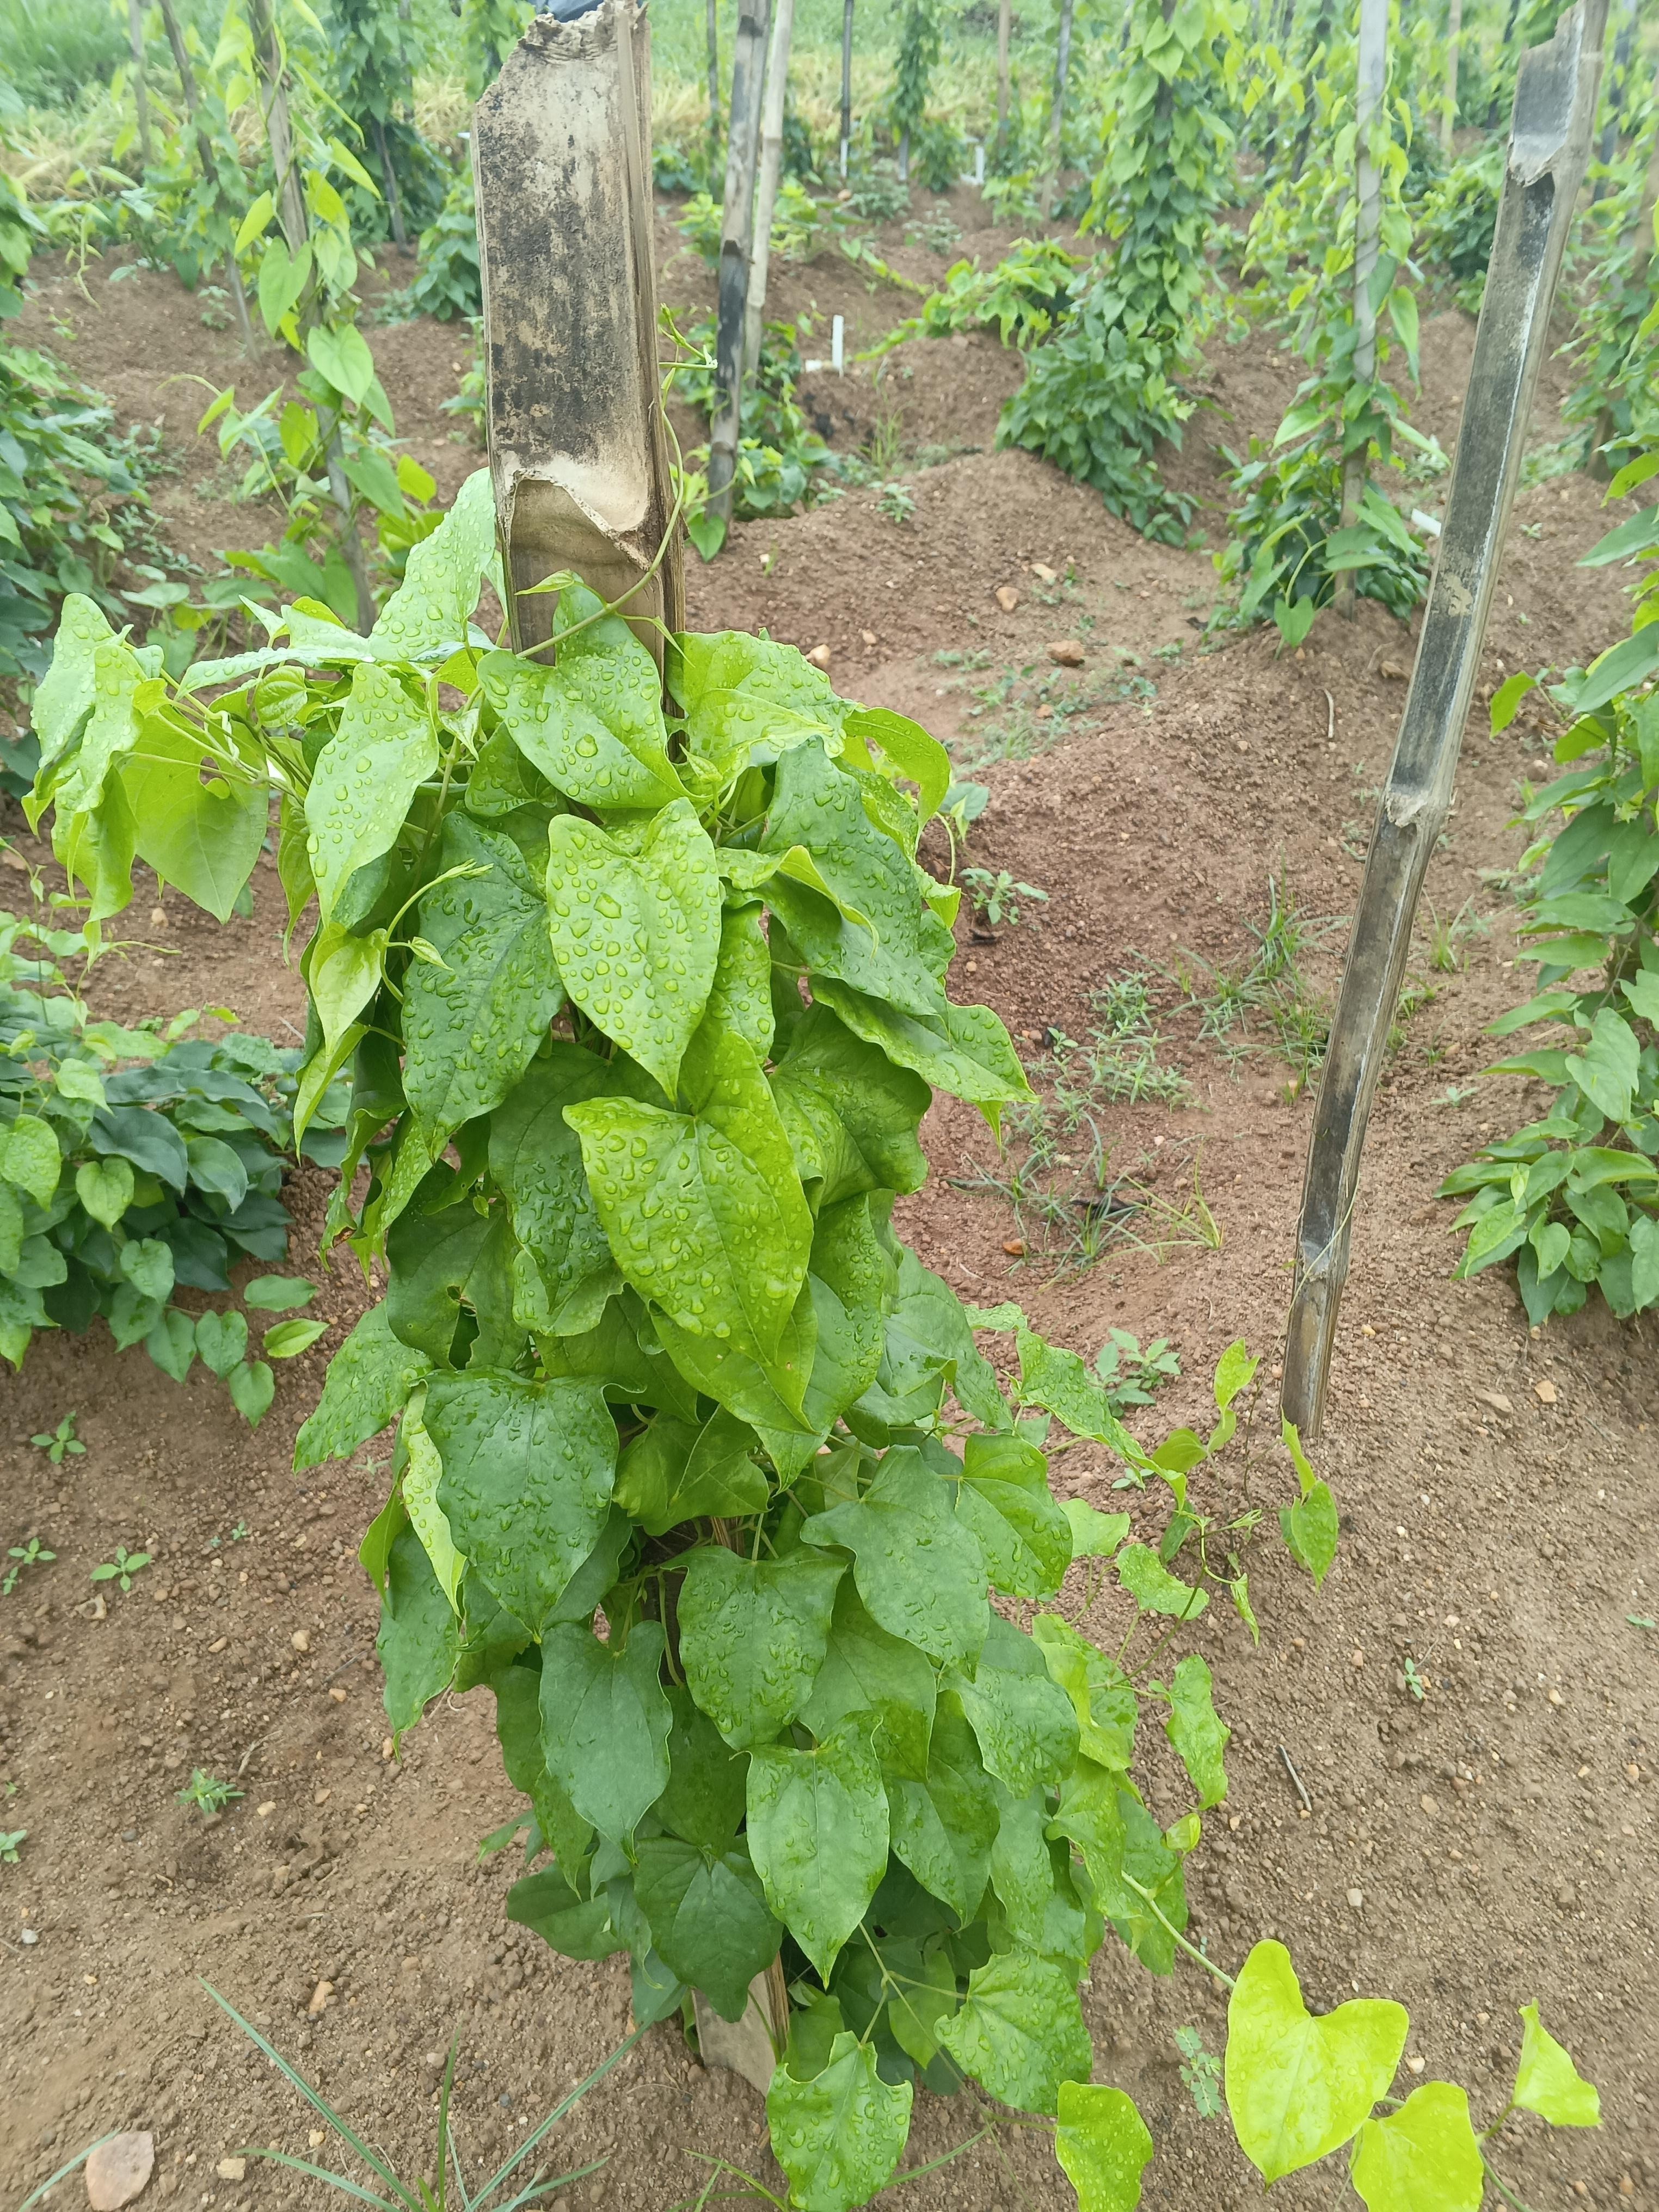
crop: yam
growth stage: vegetative
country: Nigeria
